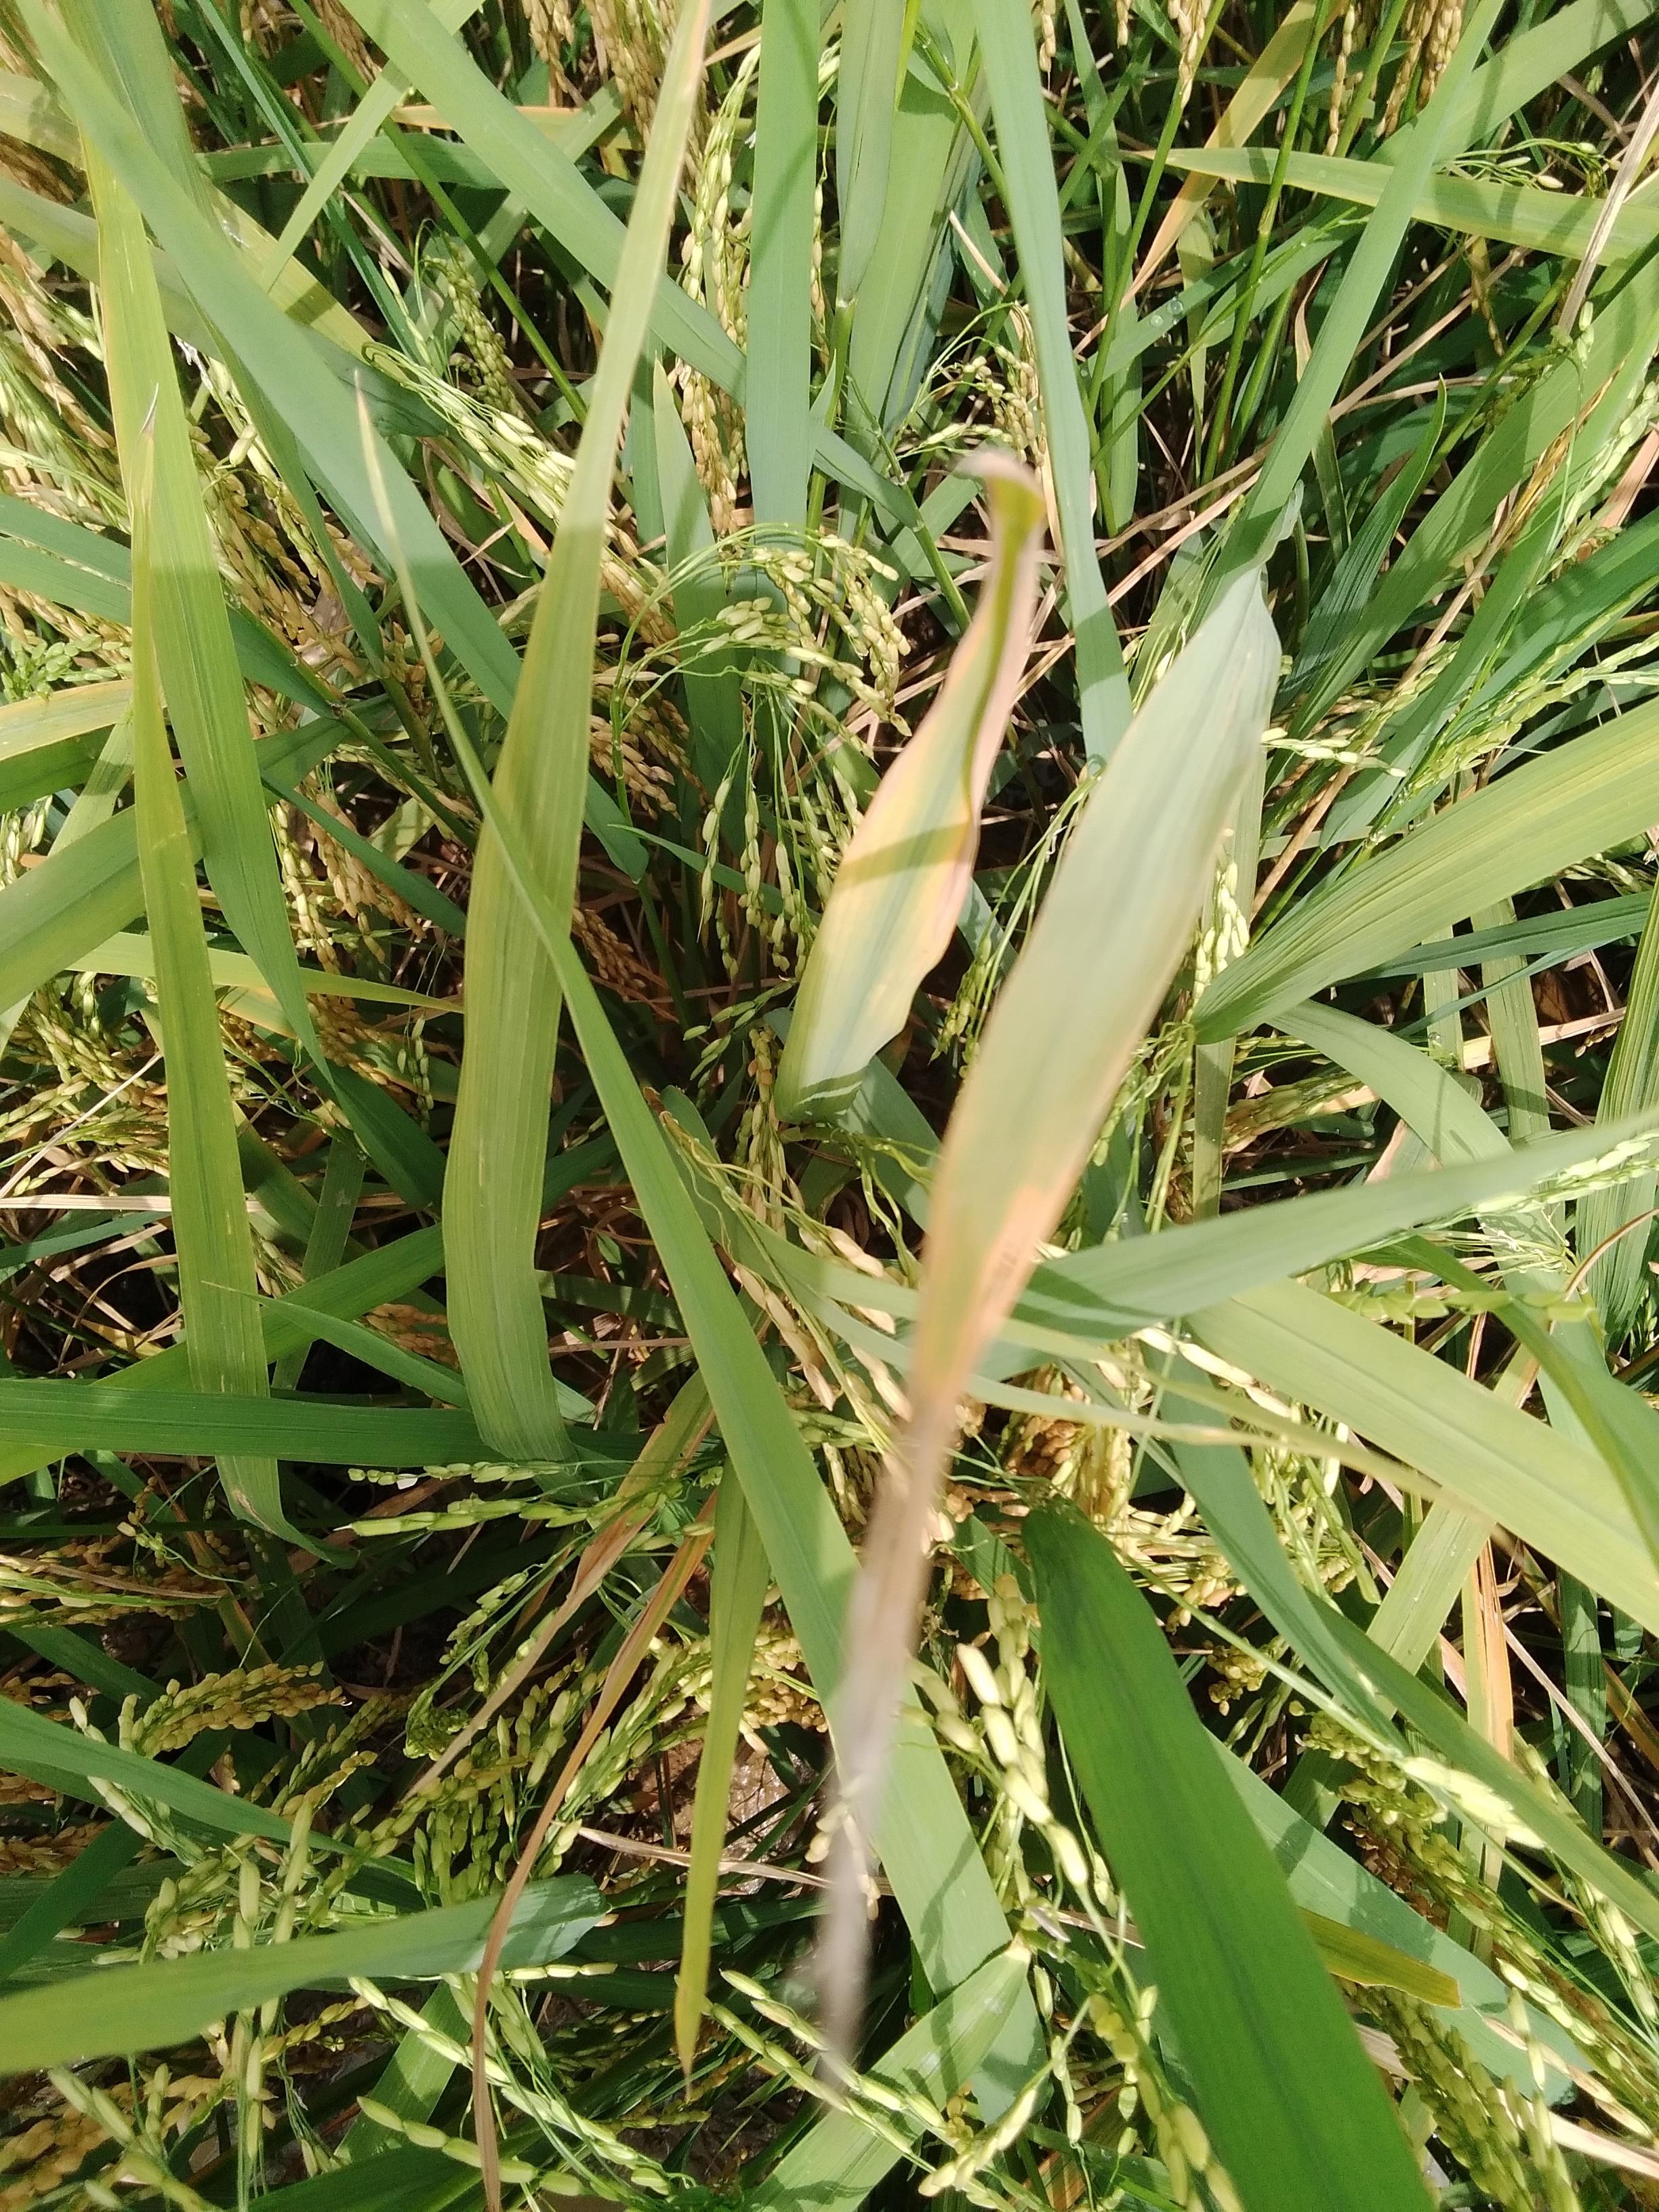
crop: rice
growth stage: ripening
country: Nigeria
